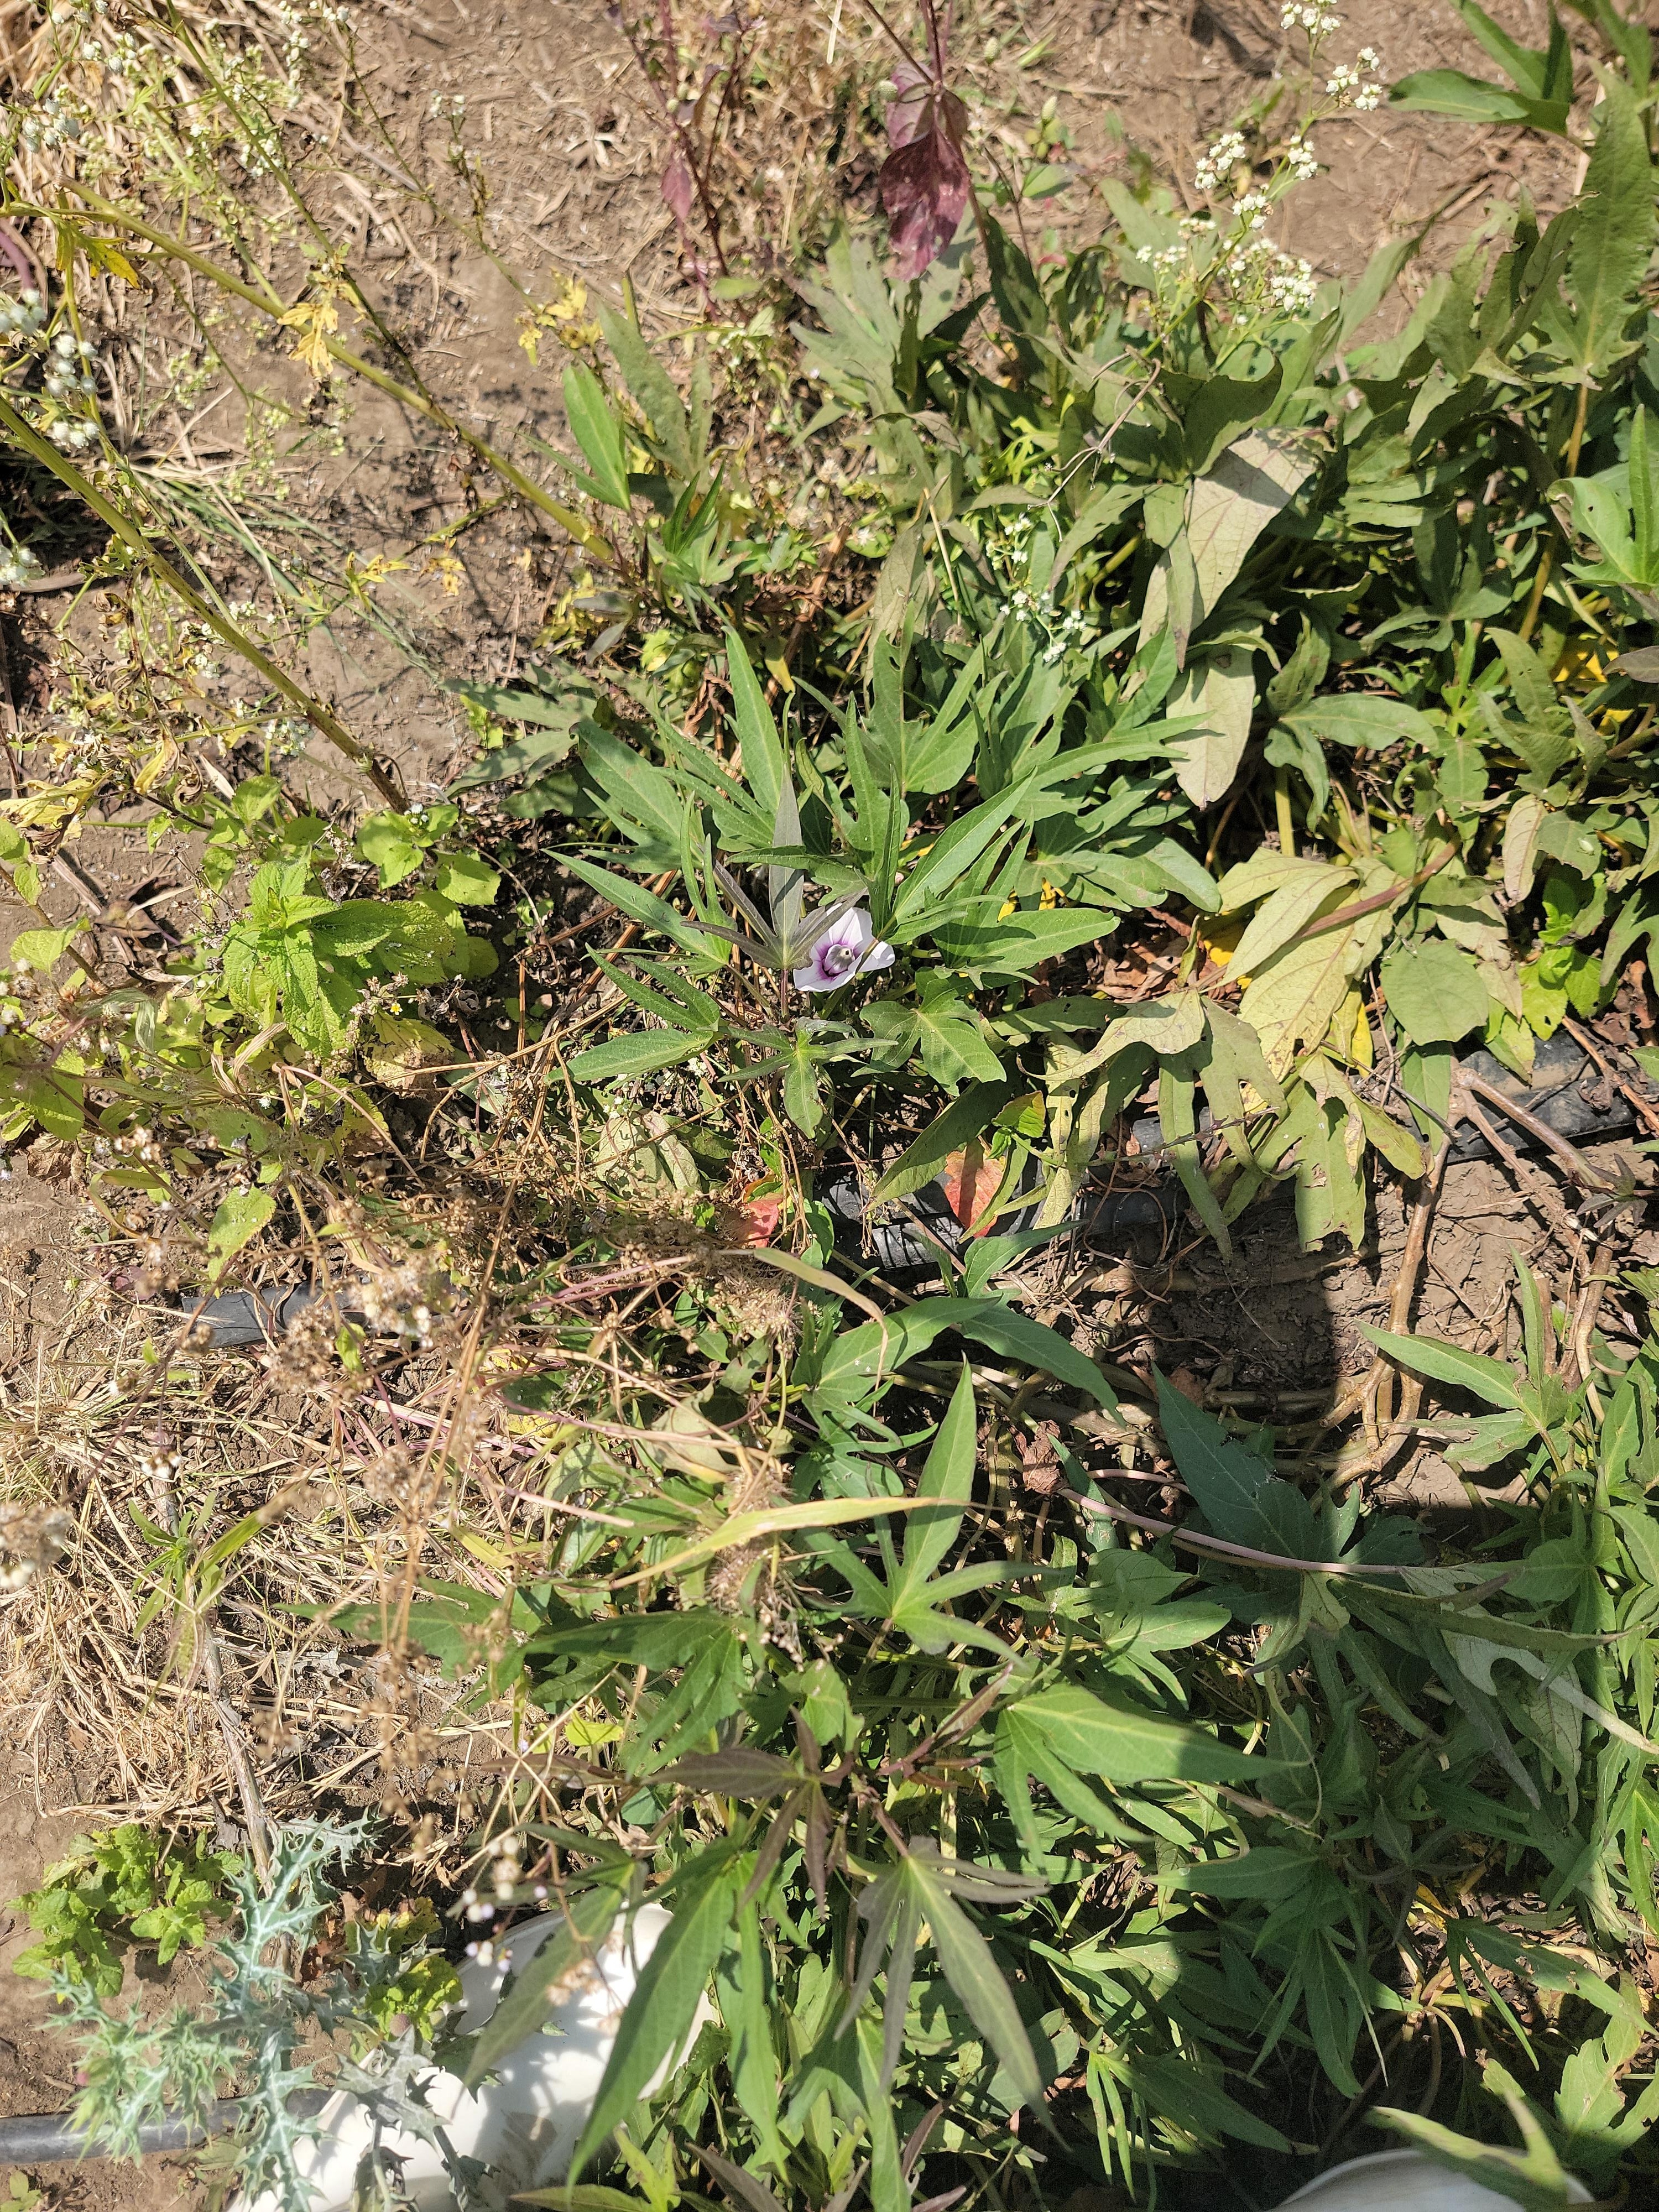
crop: sweet potato
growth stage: flowering
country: Tanzania
